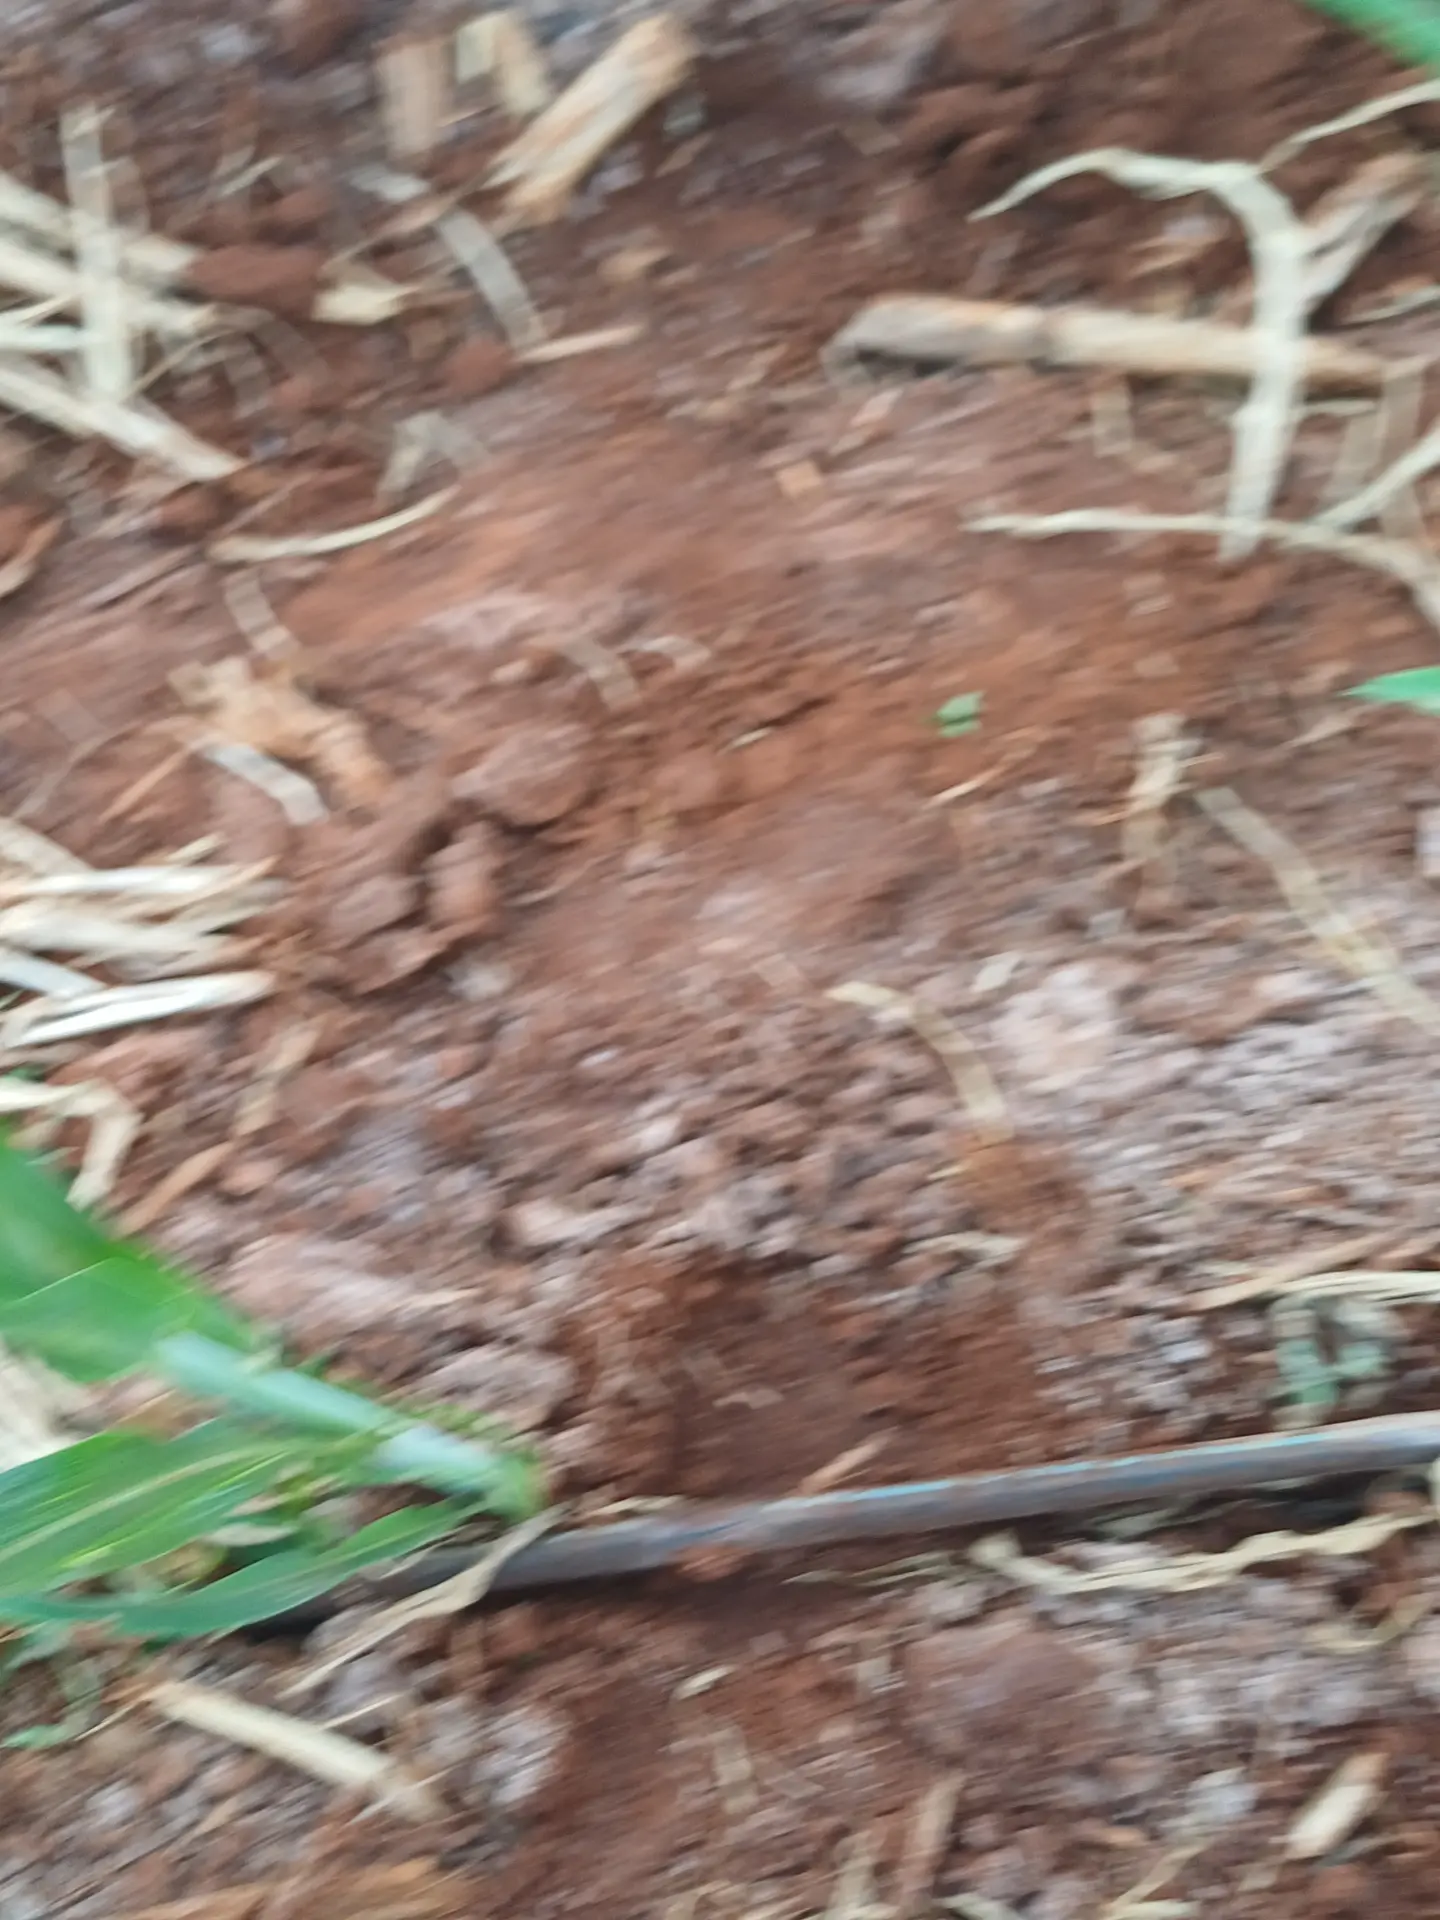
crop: sorghum
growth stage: vegetative
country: Kenya
